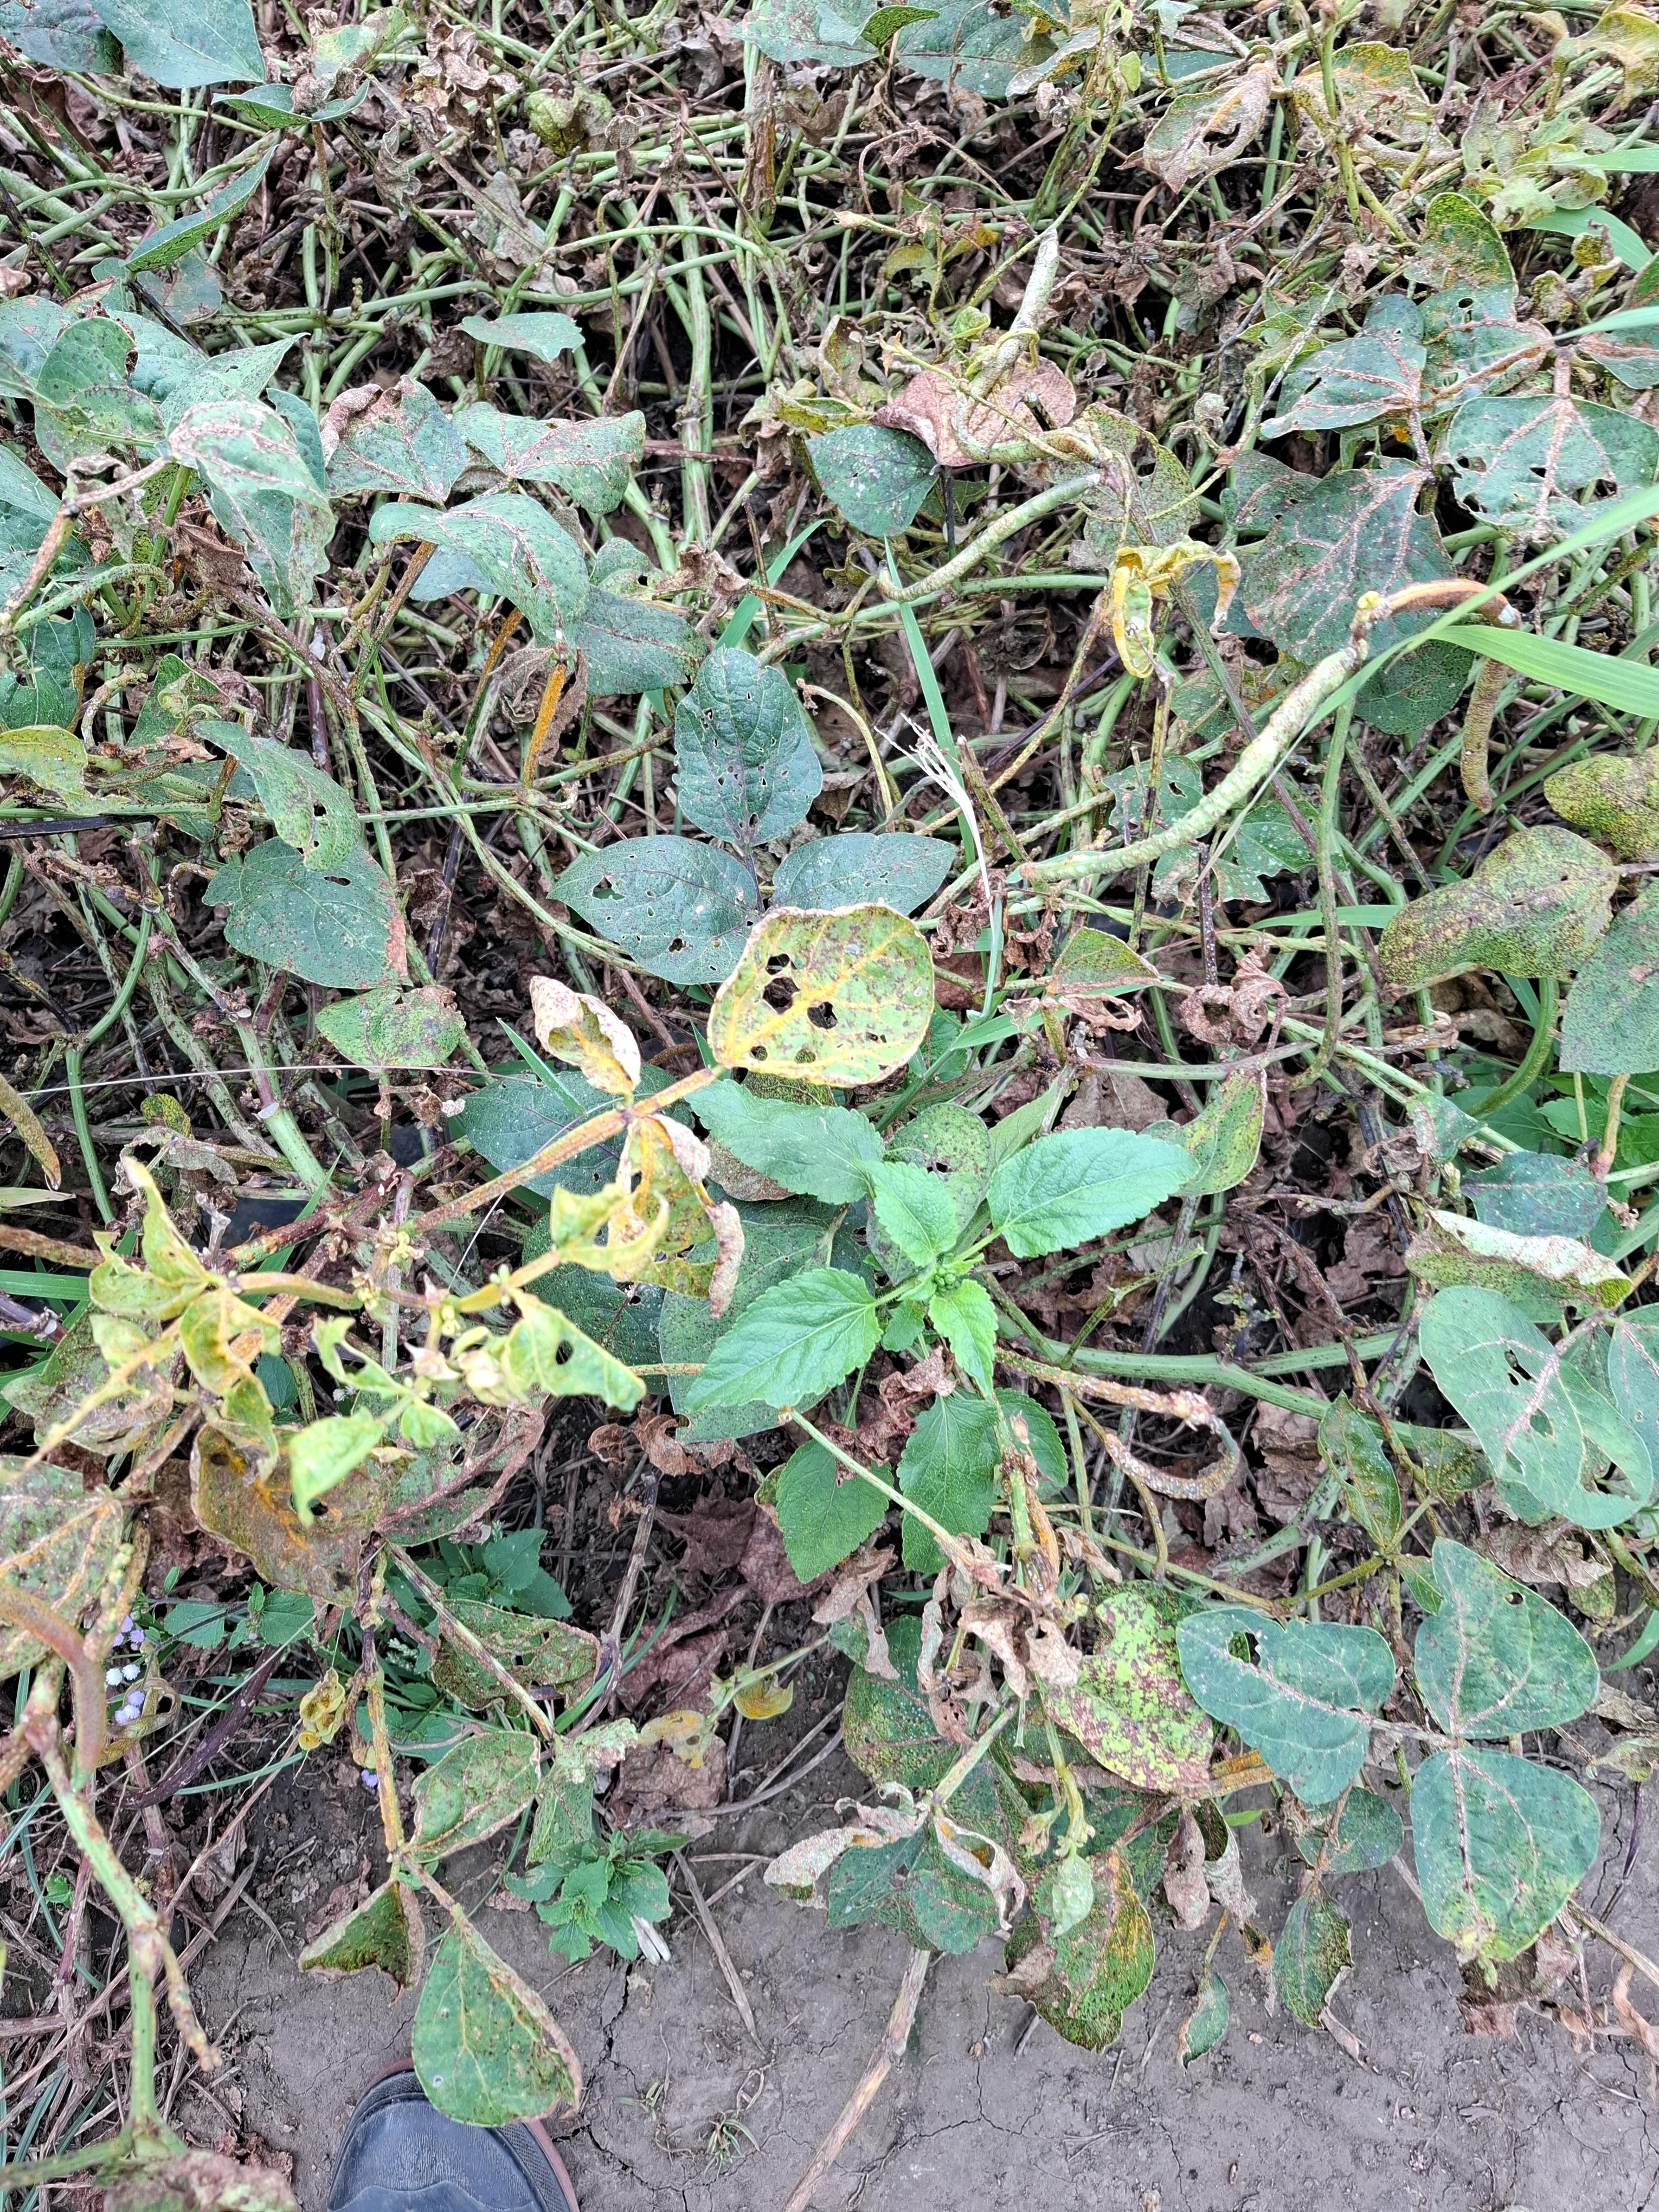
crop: cowpea
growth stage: development pod
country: Tanzania
